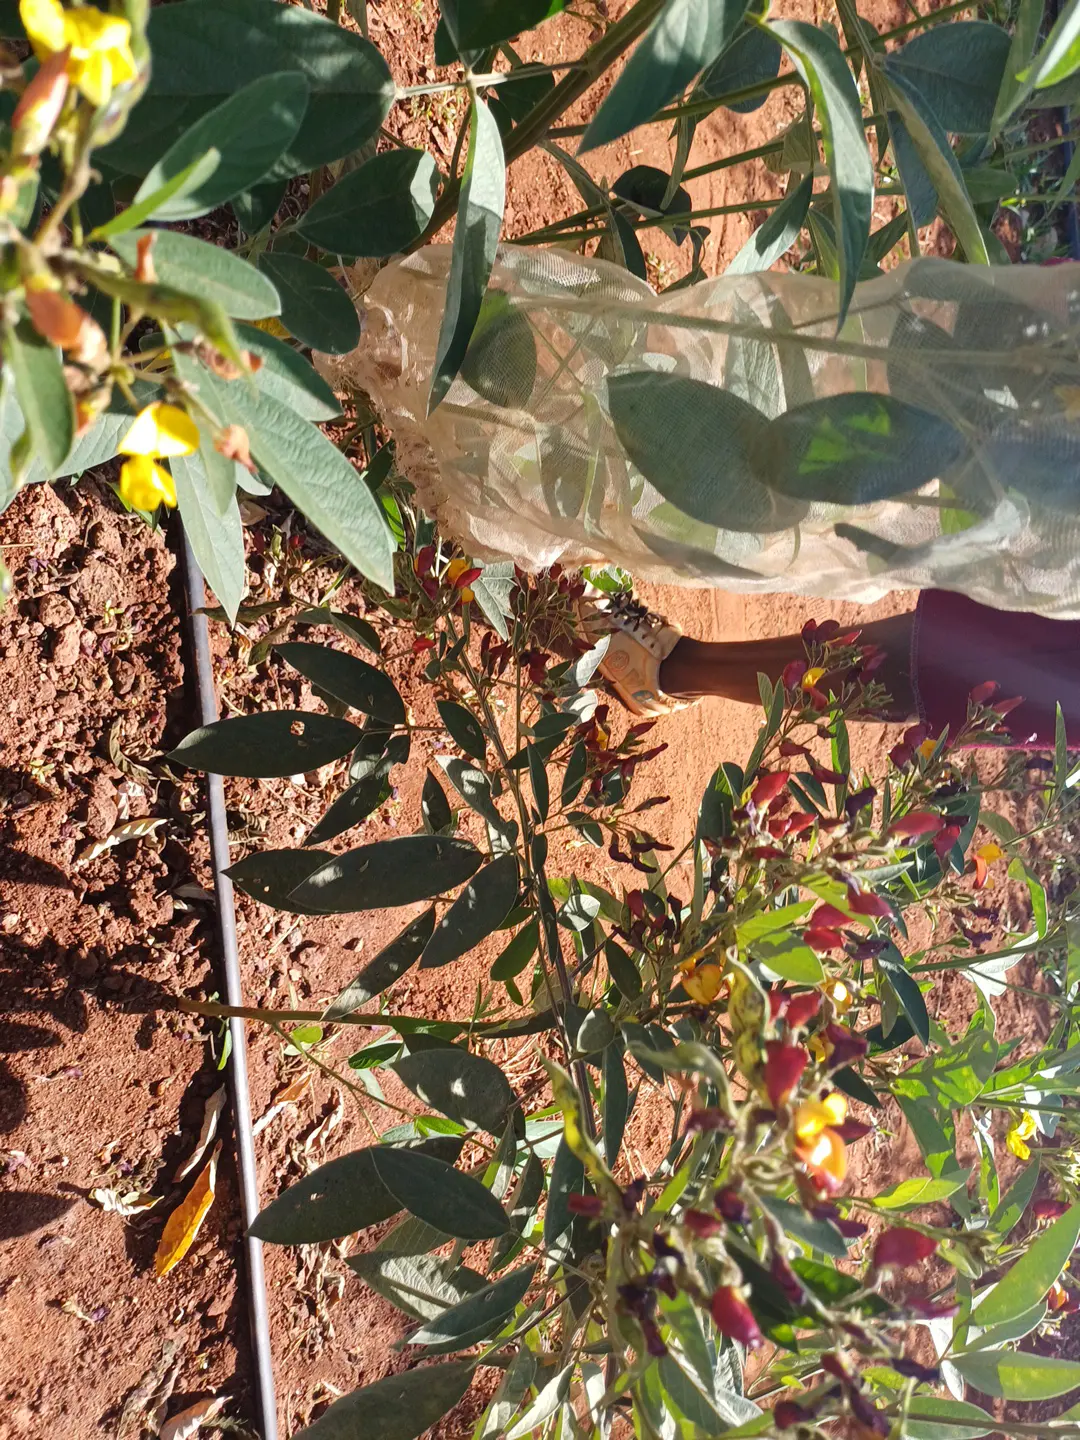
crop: pigeonpea
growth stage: development pod
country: Kenya
